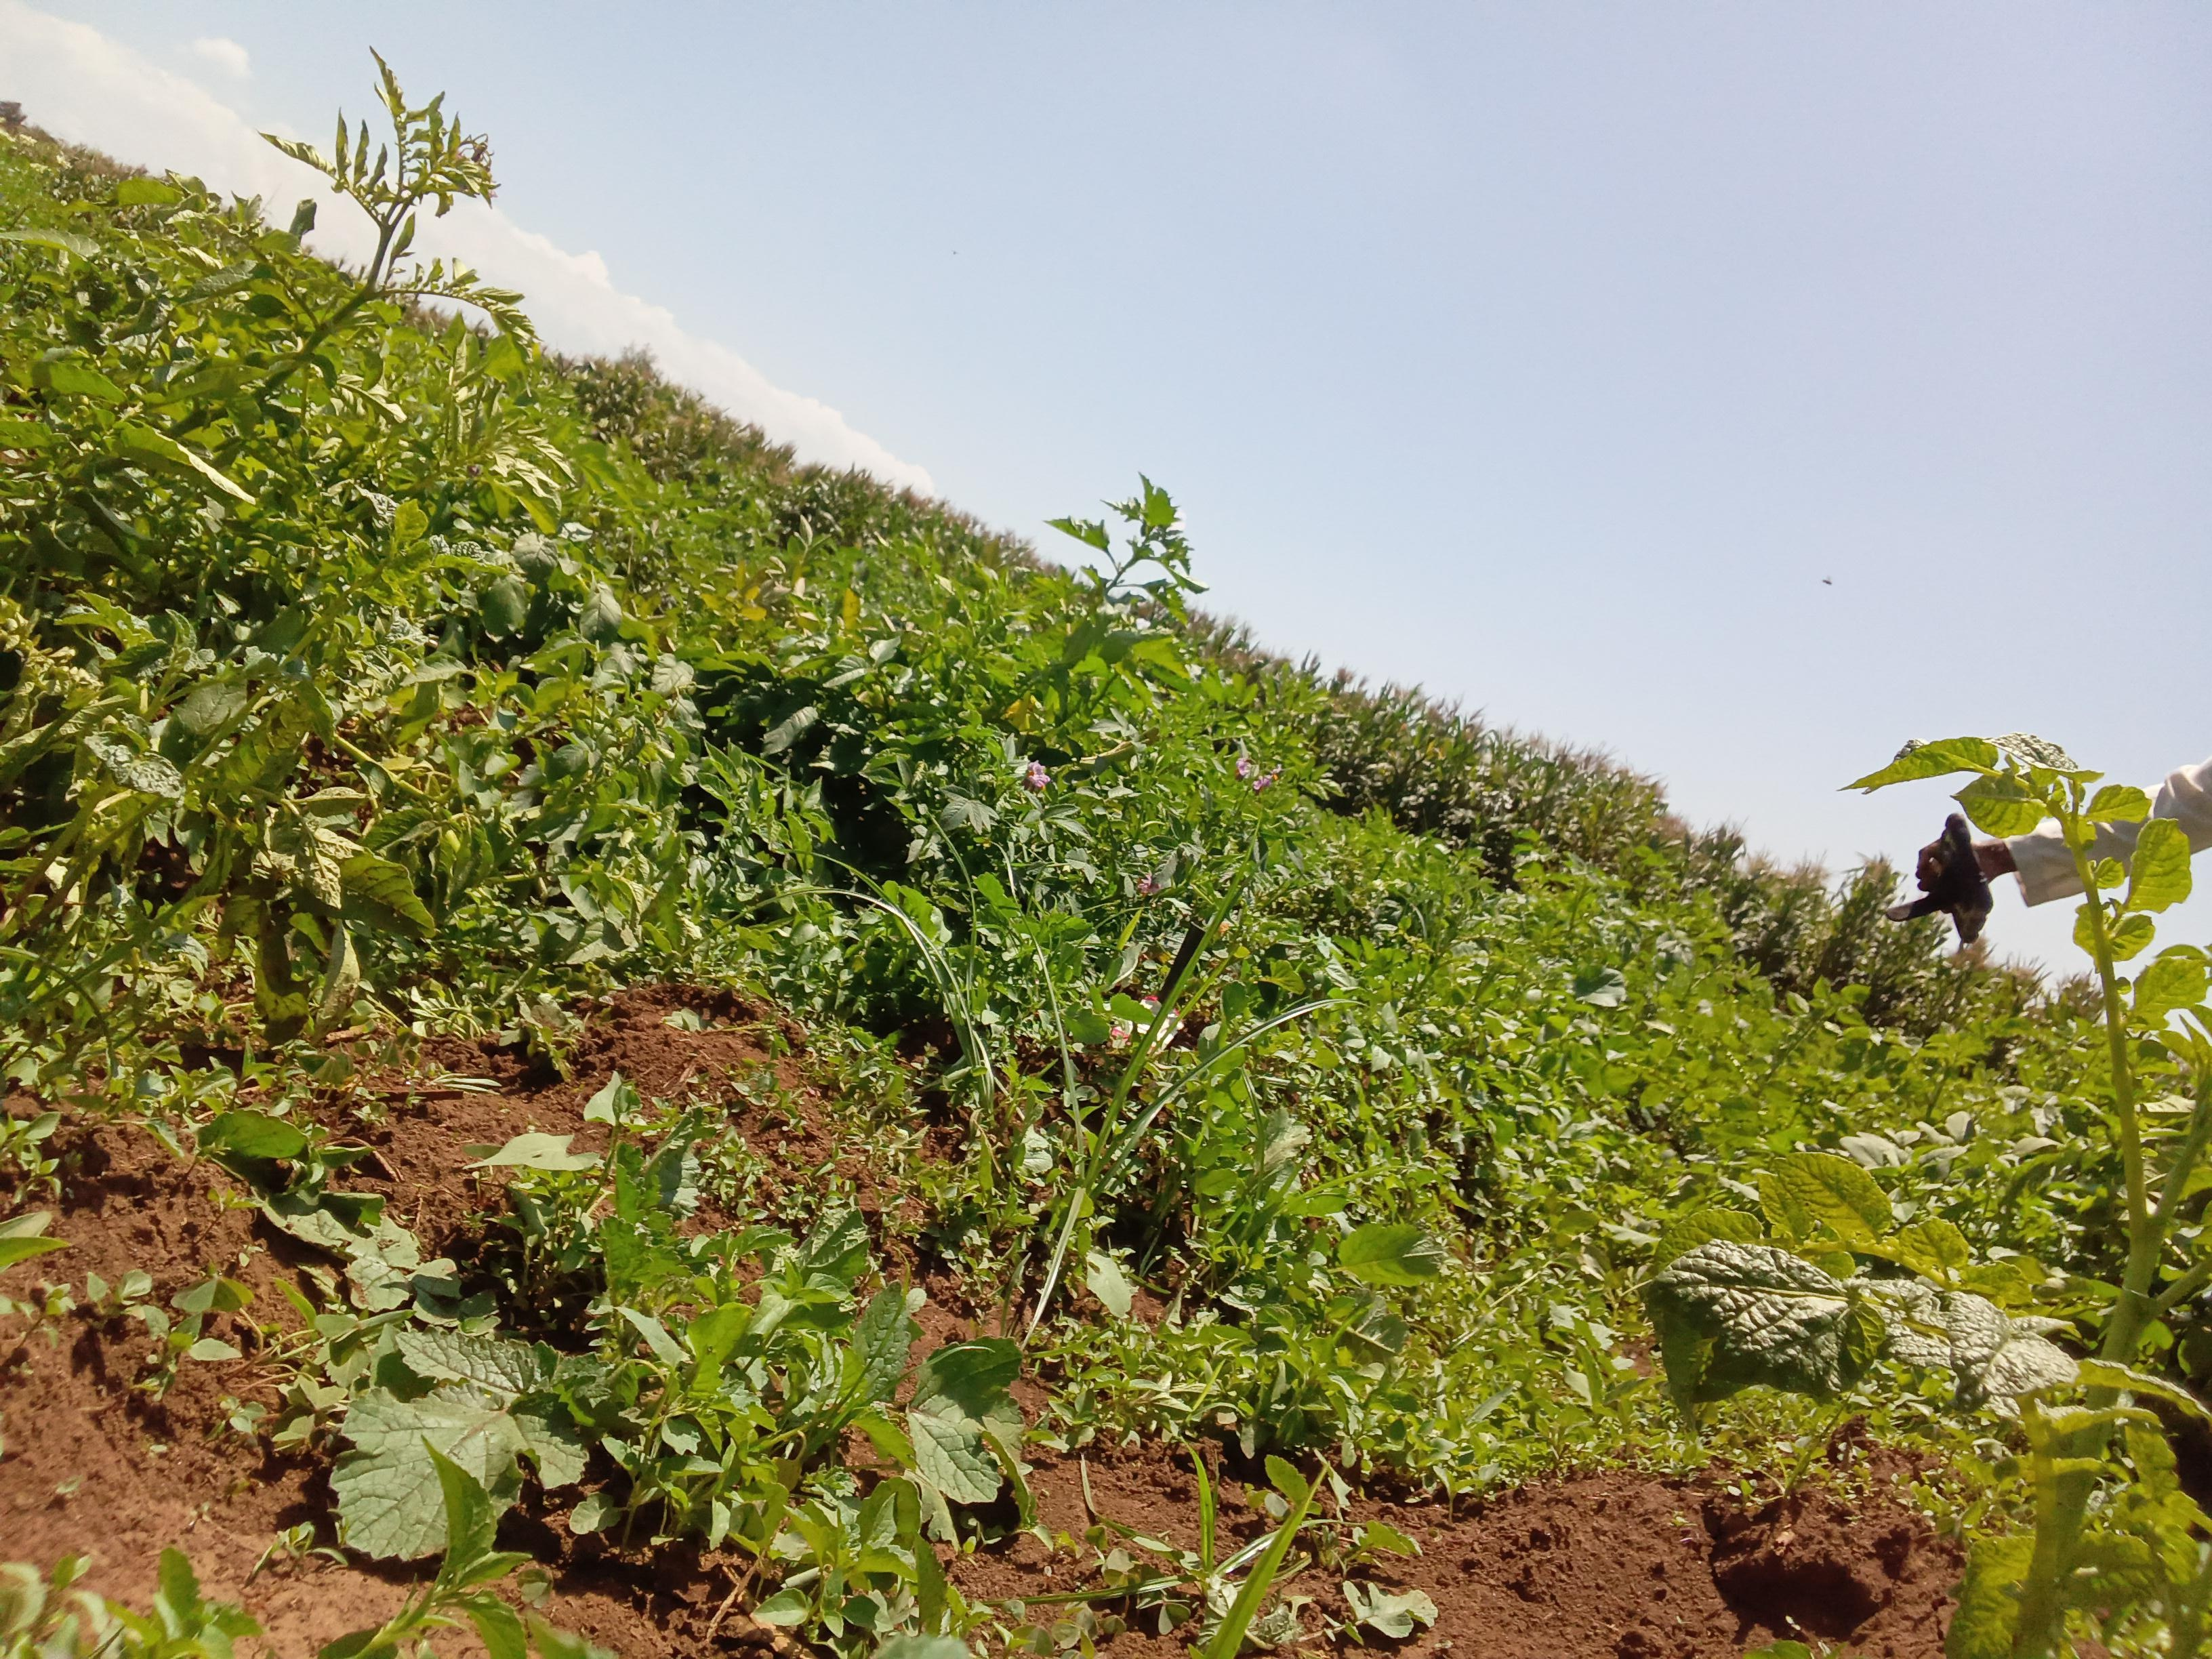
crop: potato
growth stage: vegetative
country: Kenya
